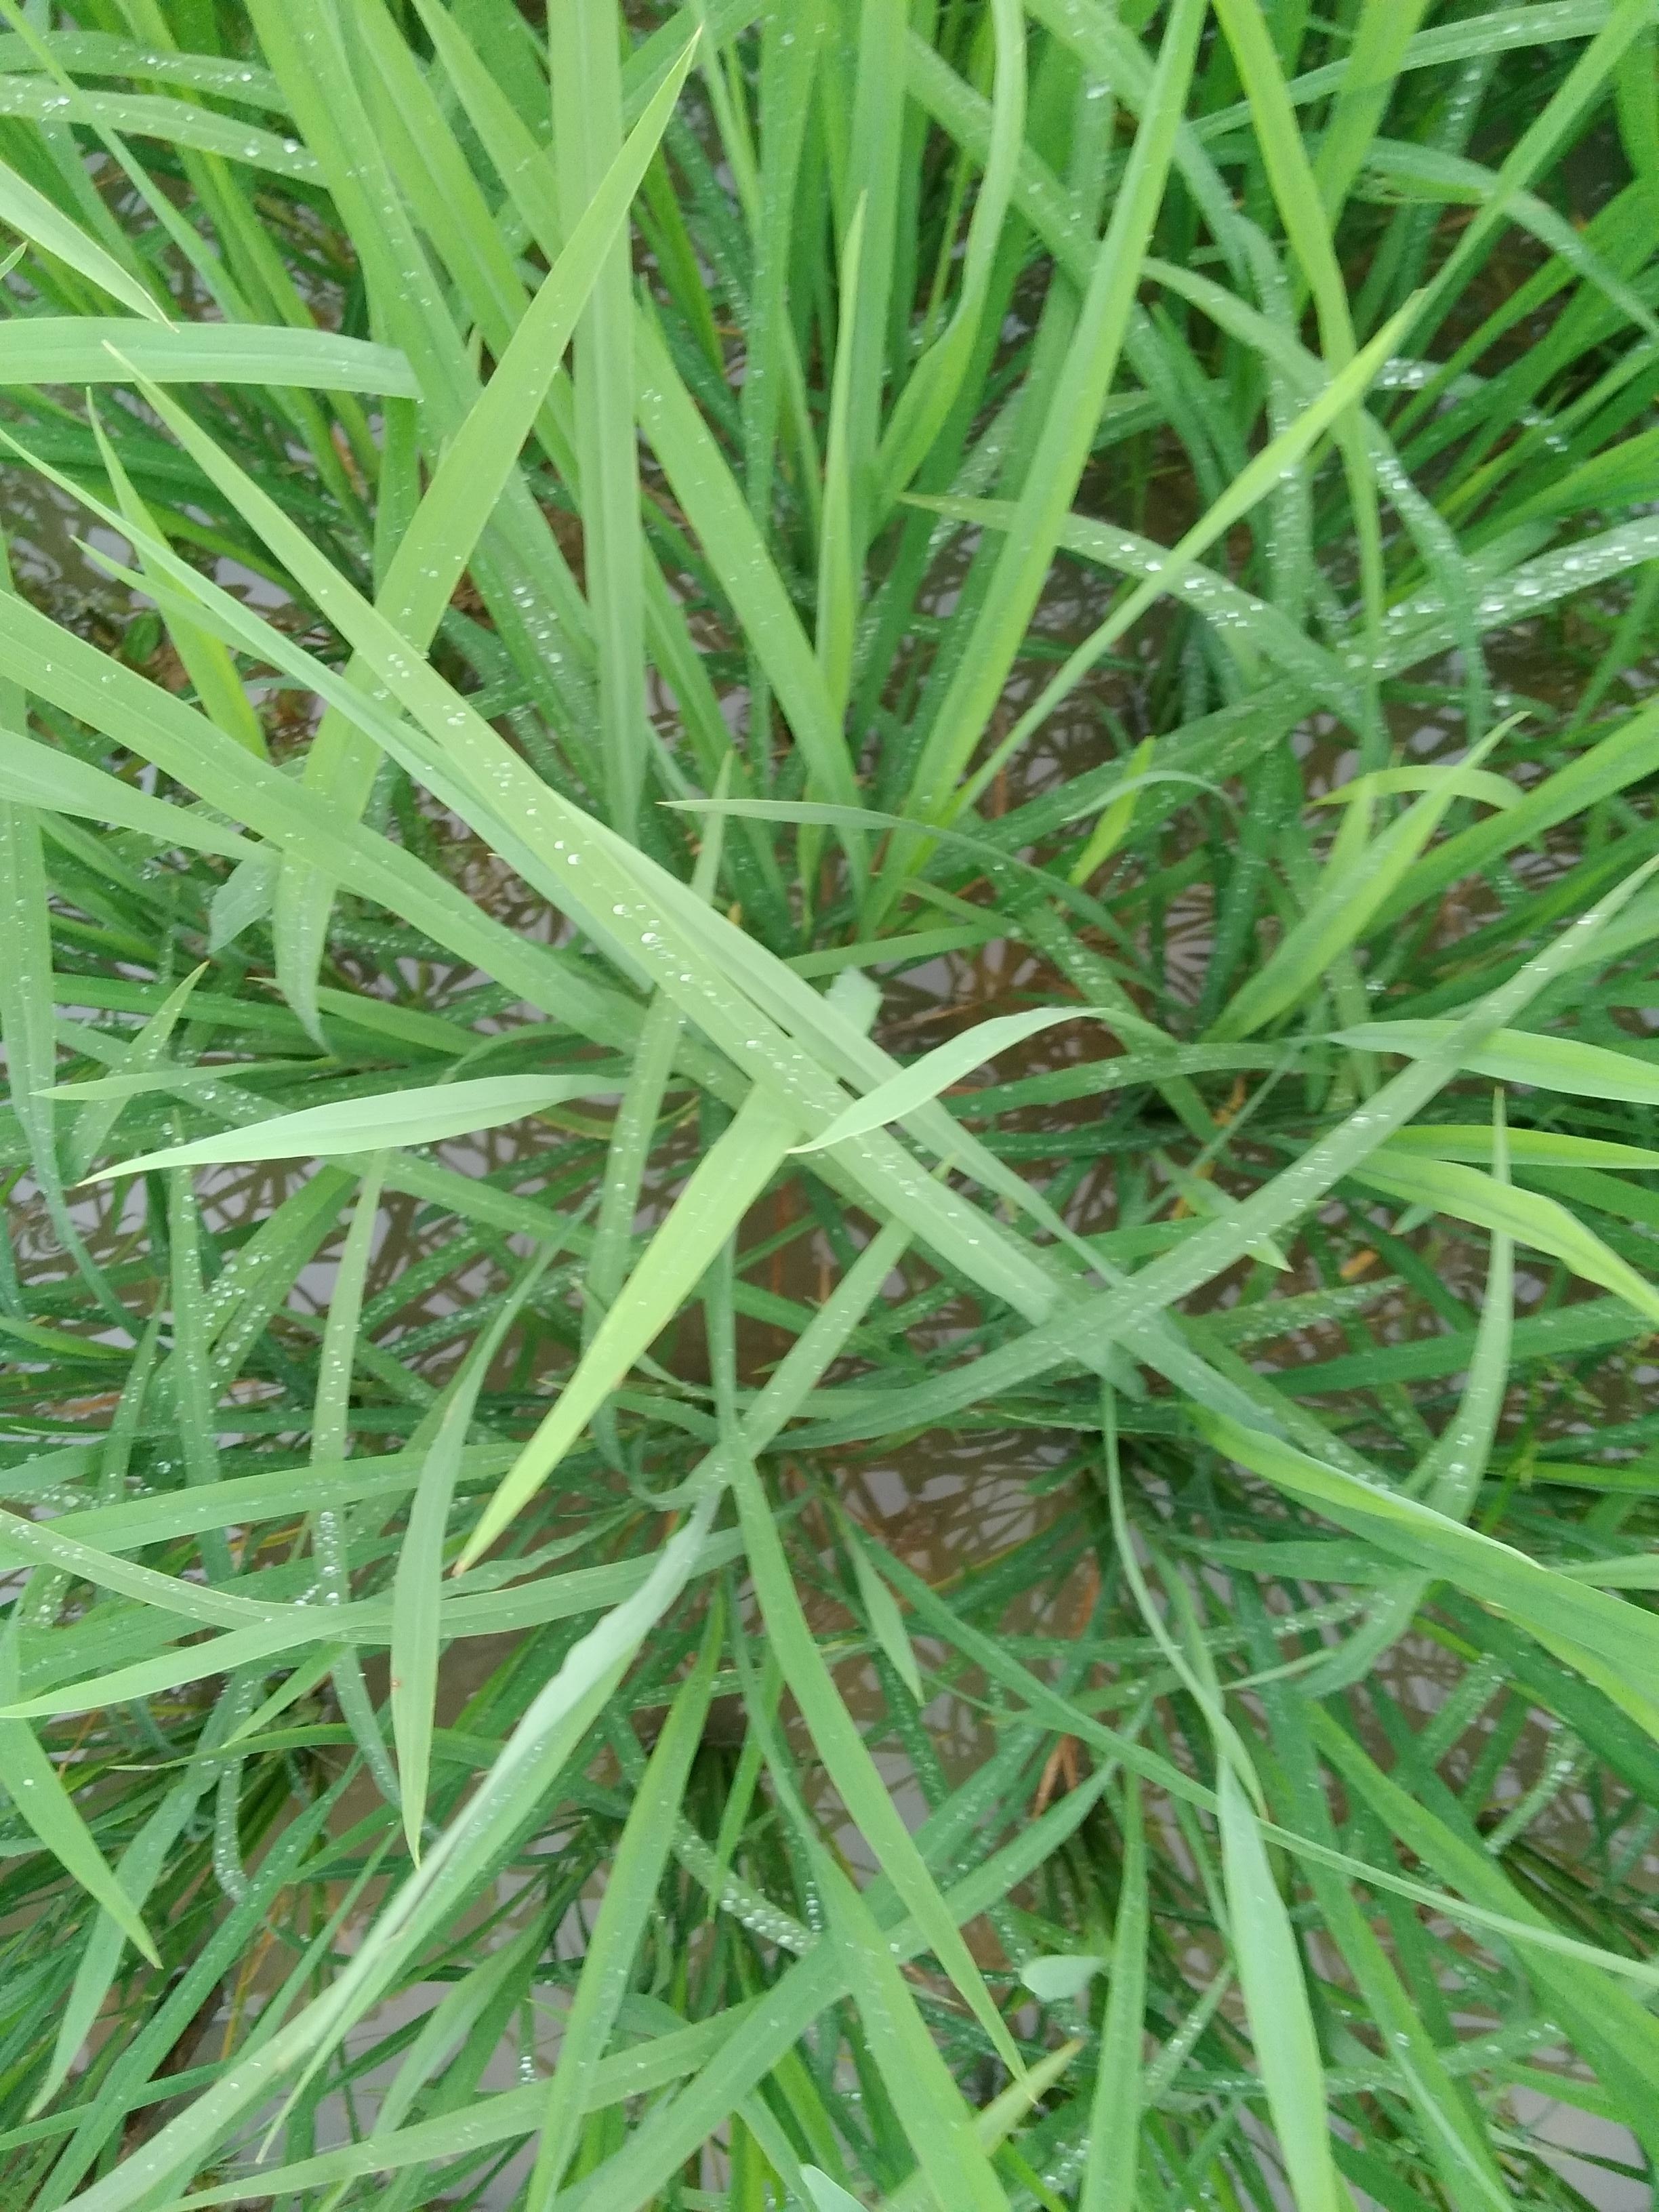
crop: rice
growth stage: vegetative
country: Nigeria
